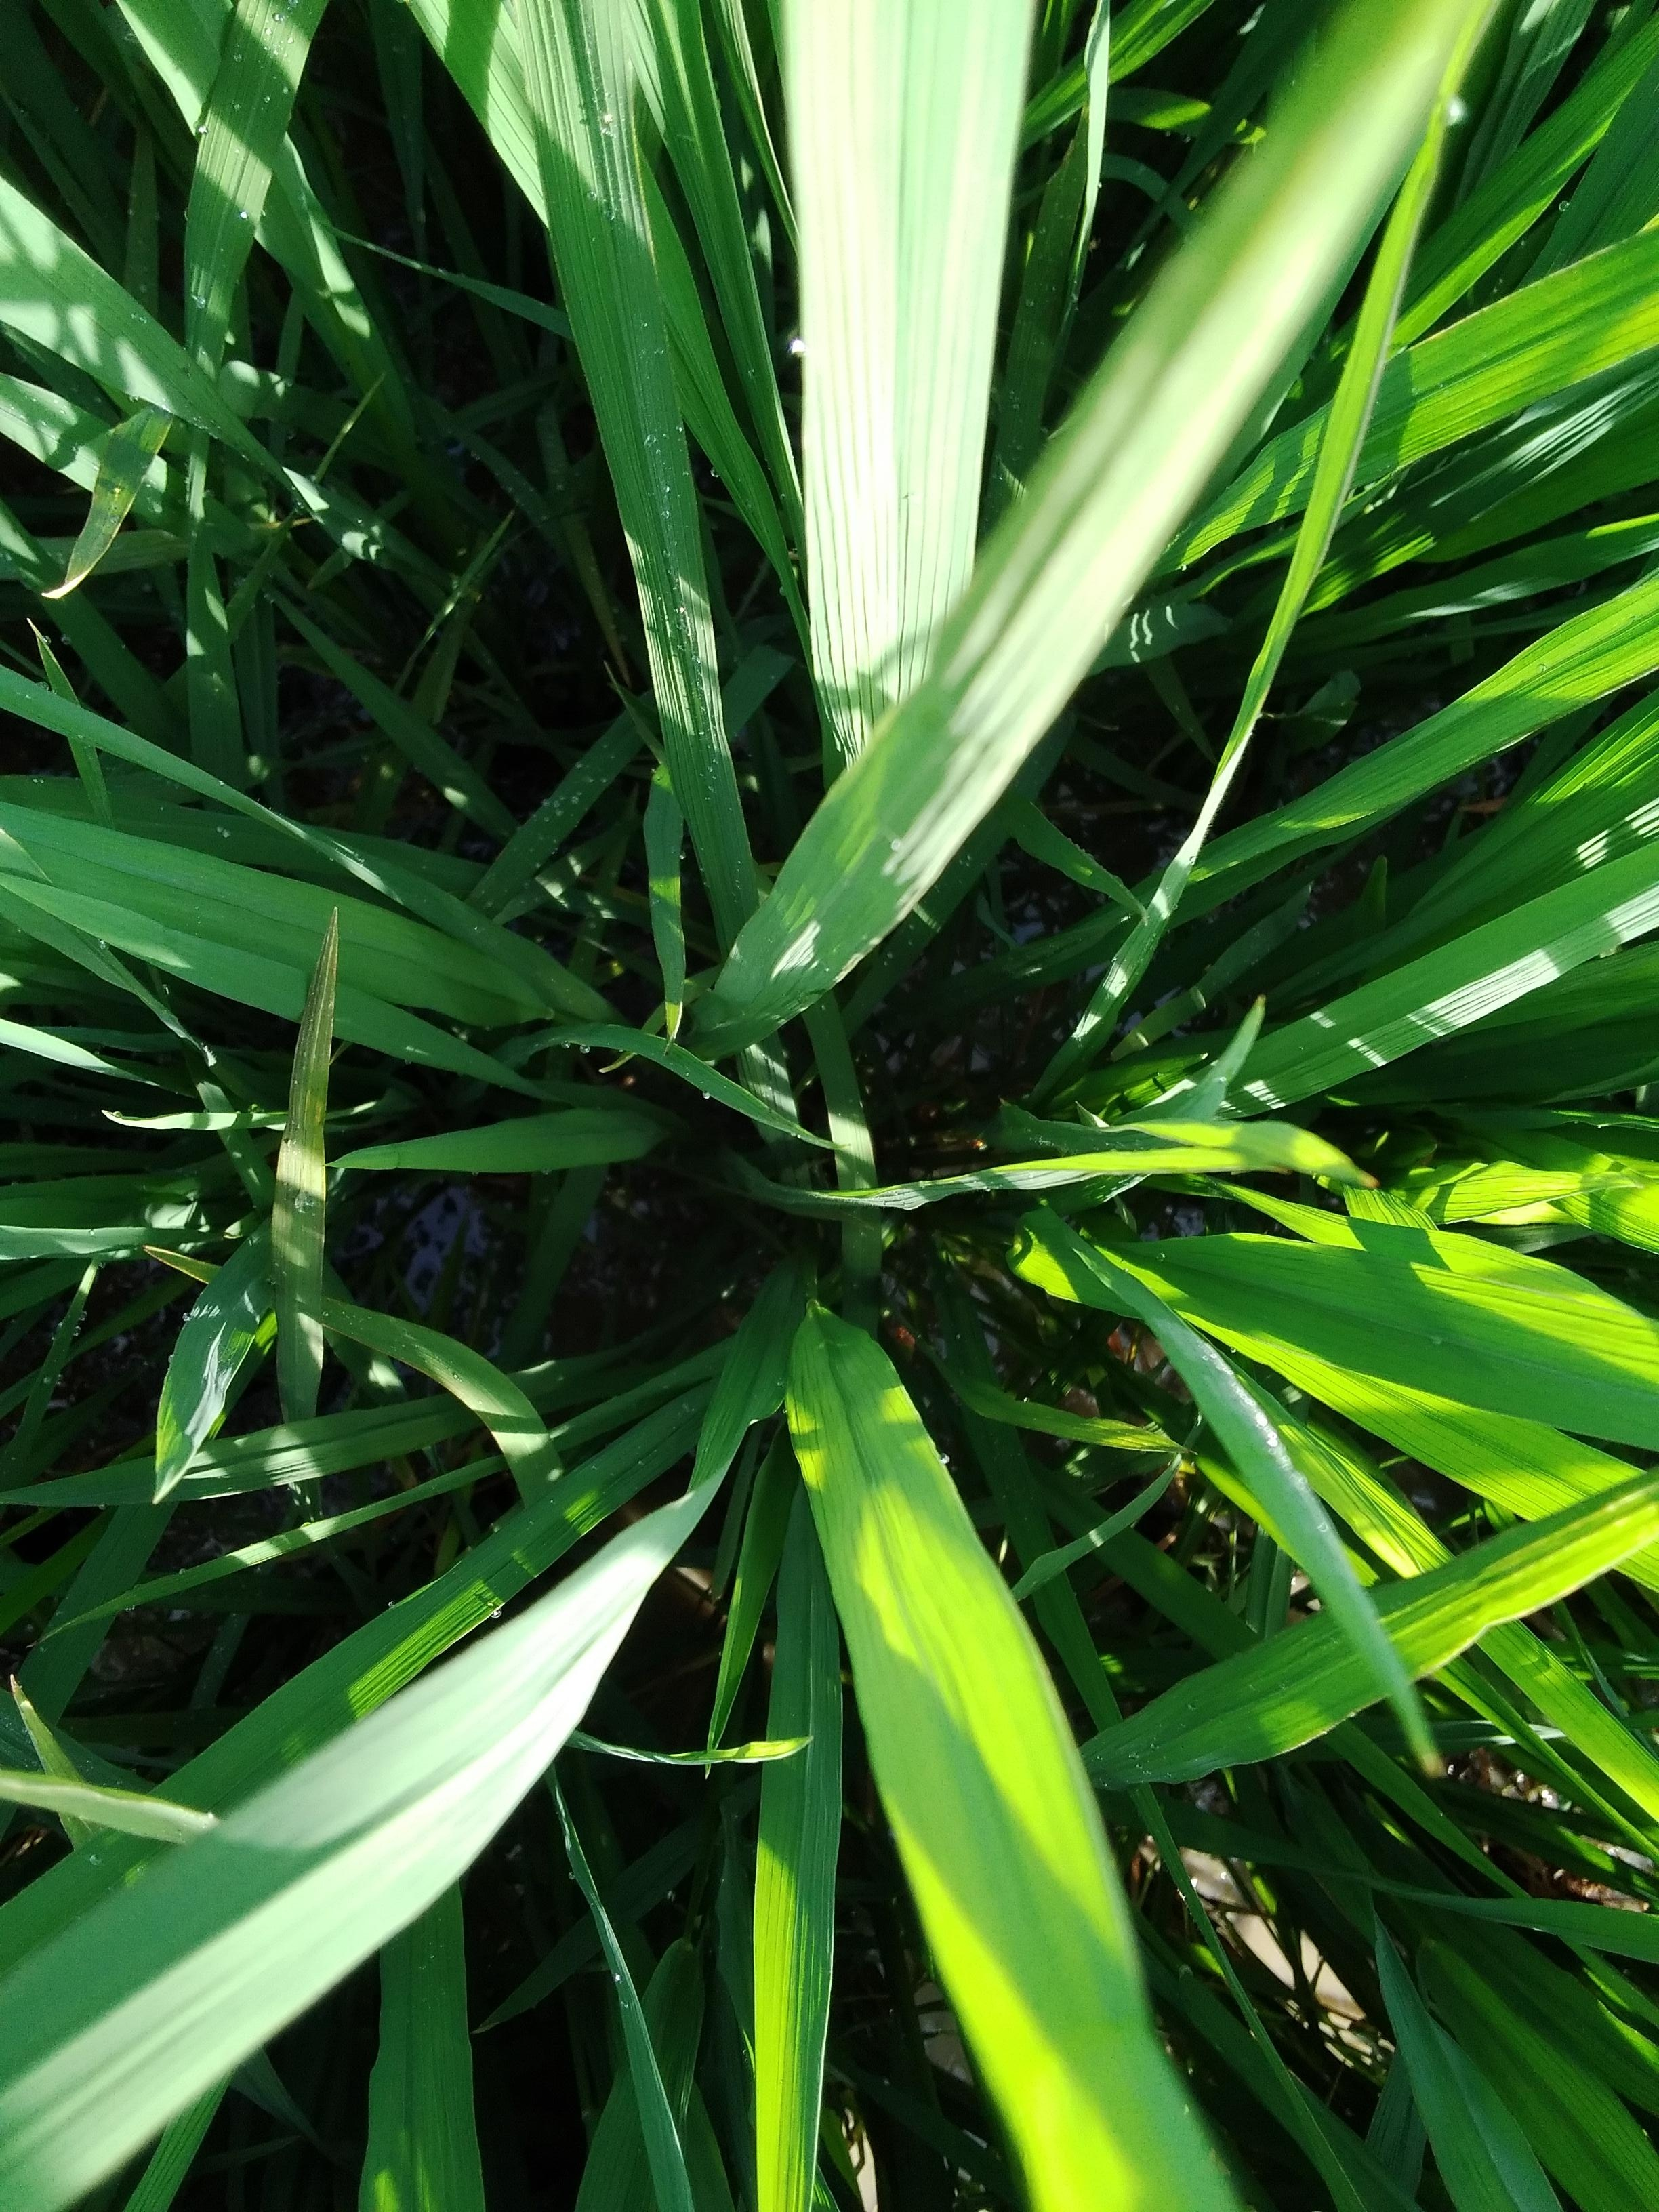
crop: rice
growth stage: booting
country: Nigeria
